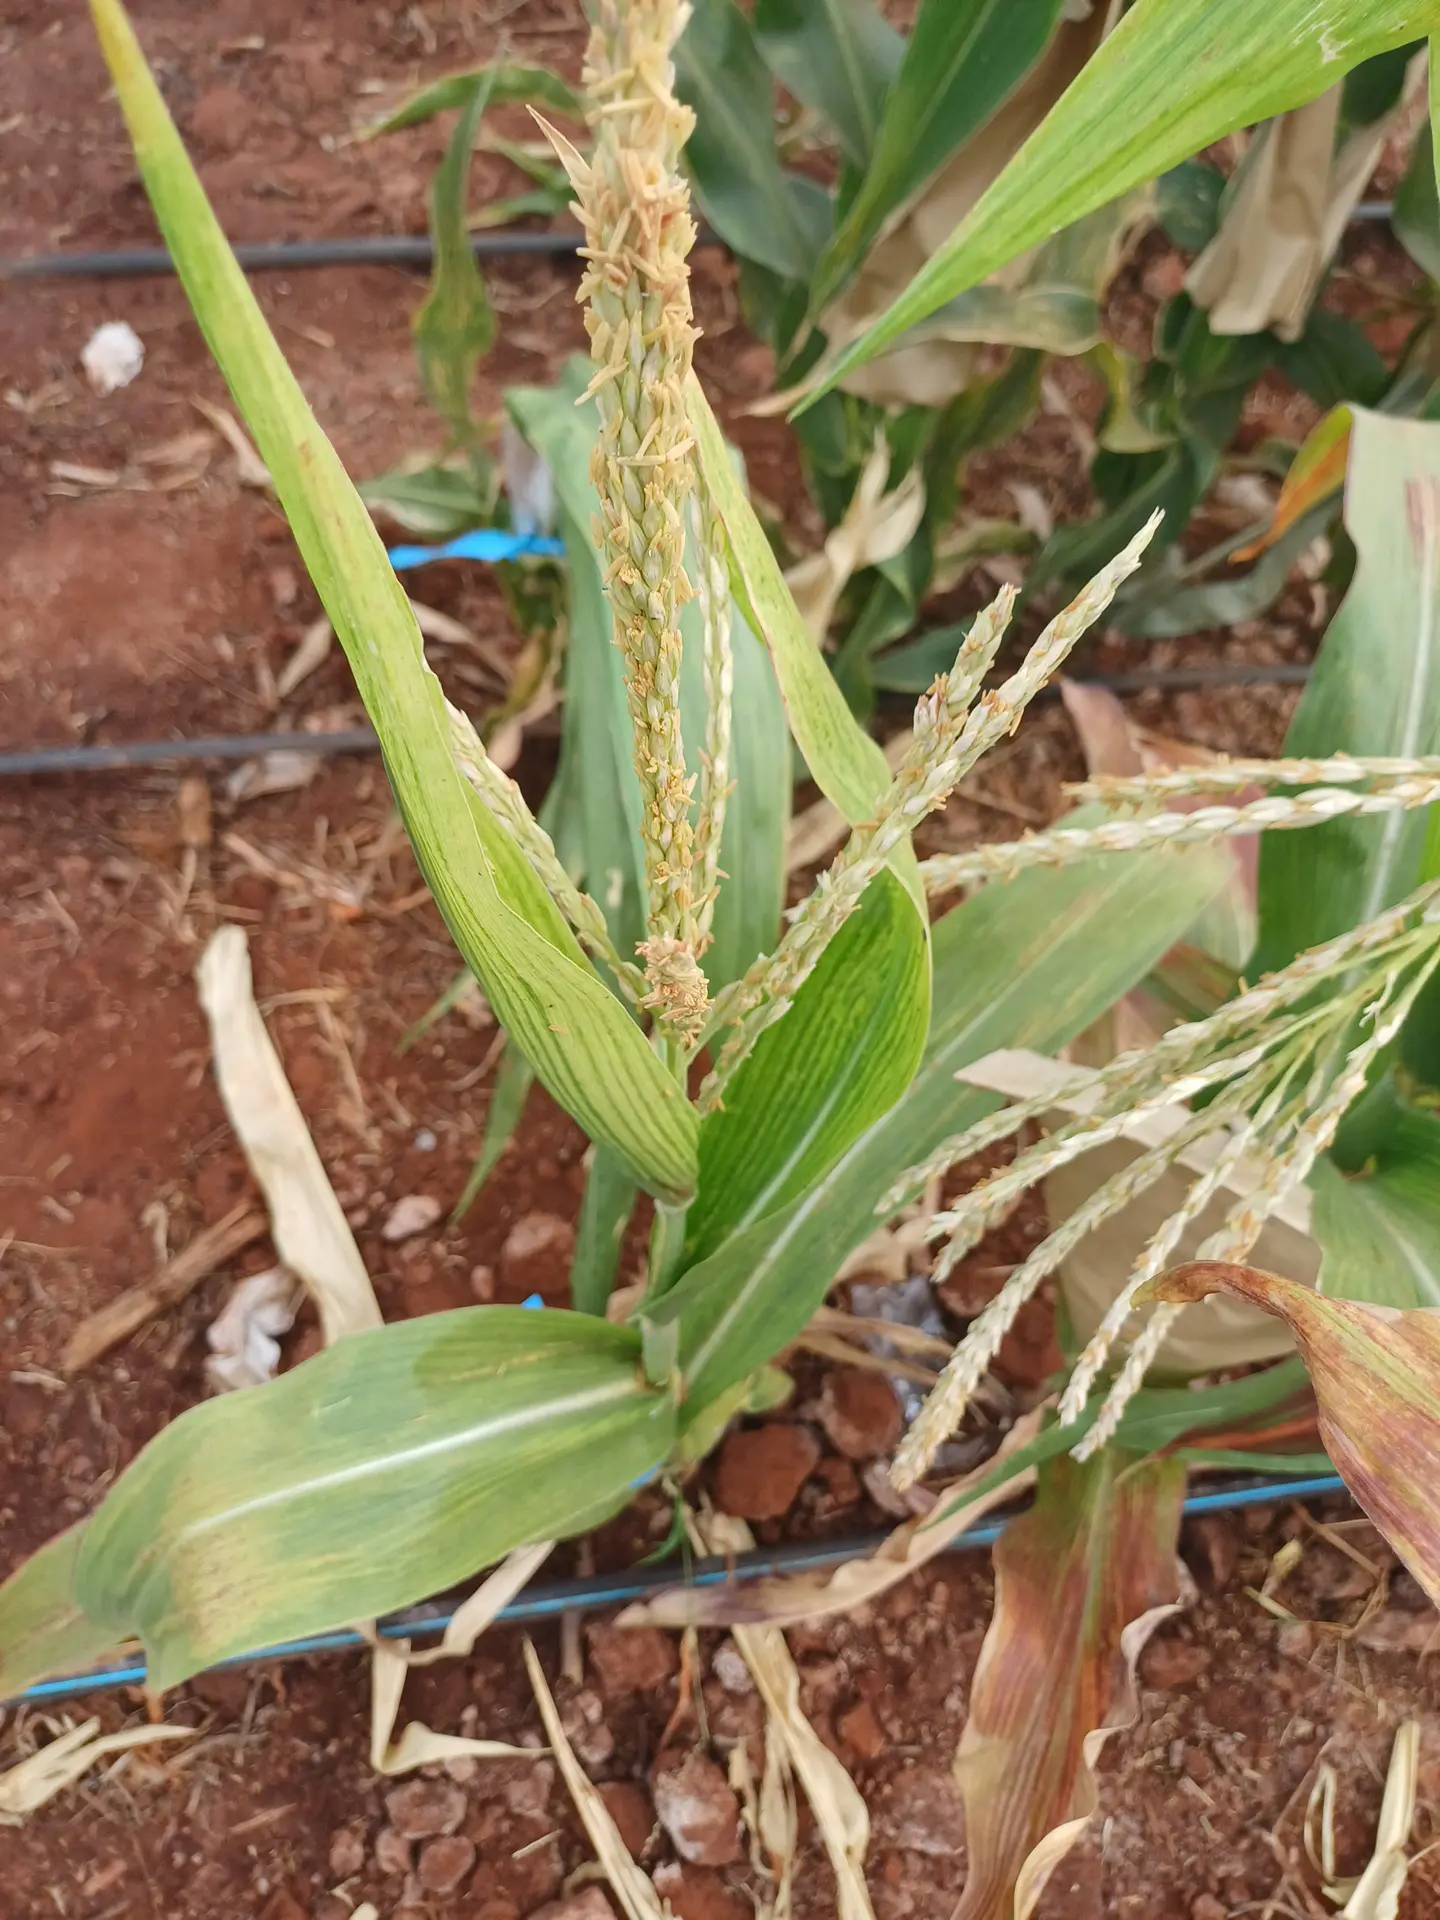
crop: maize
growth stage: flowering
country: Kenya
